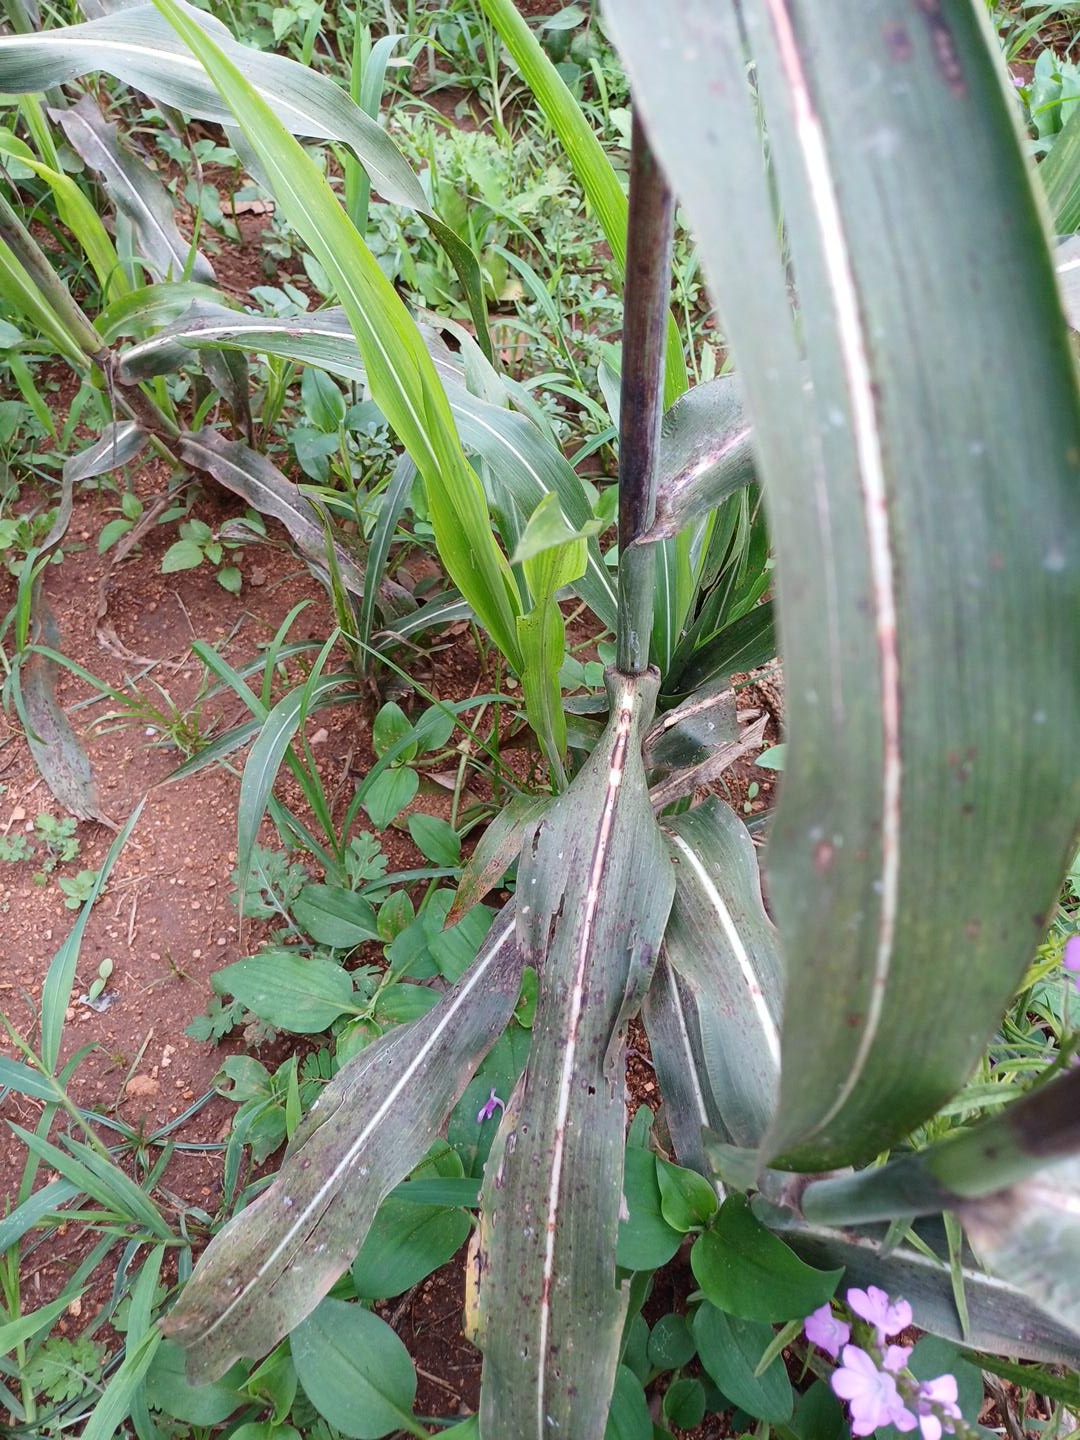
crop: sorghum
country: Kenya
